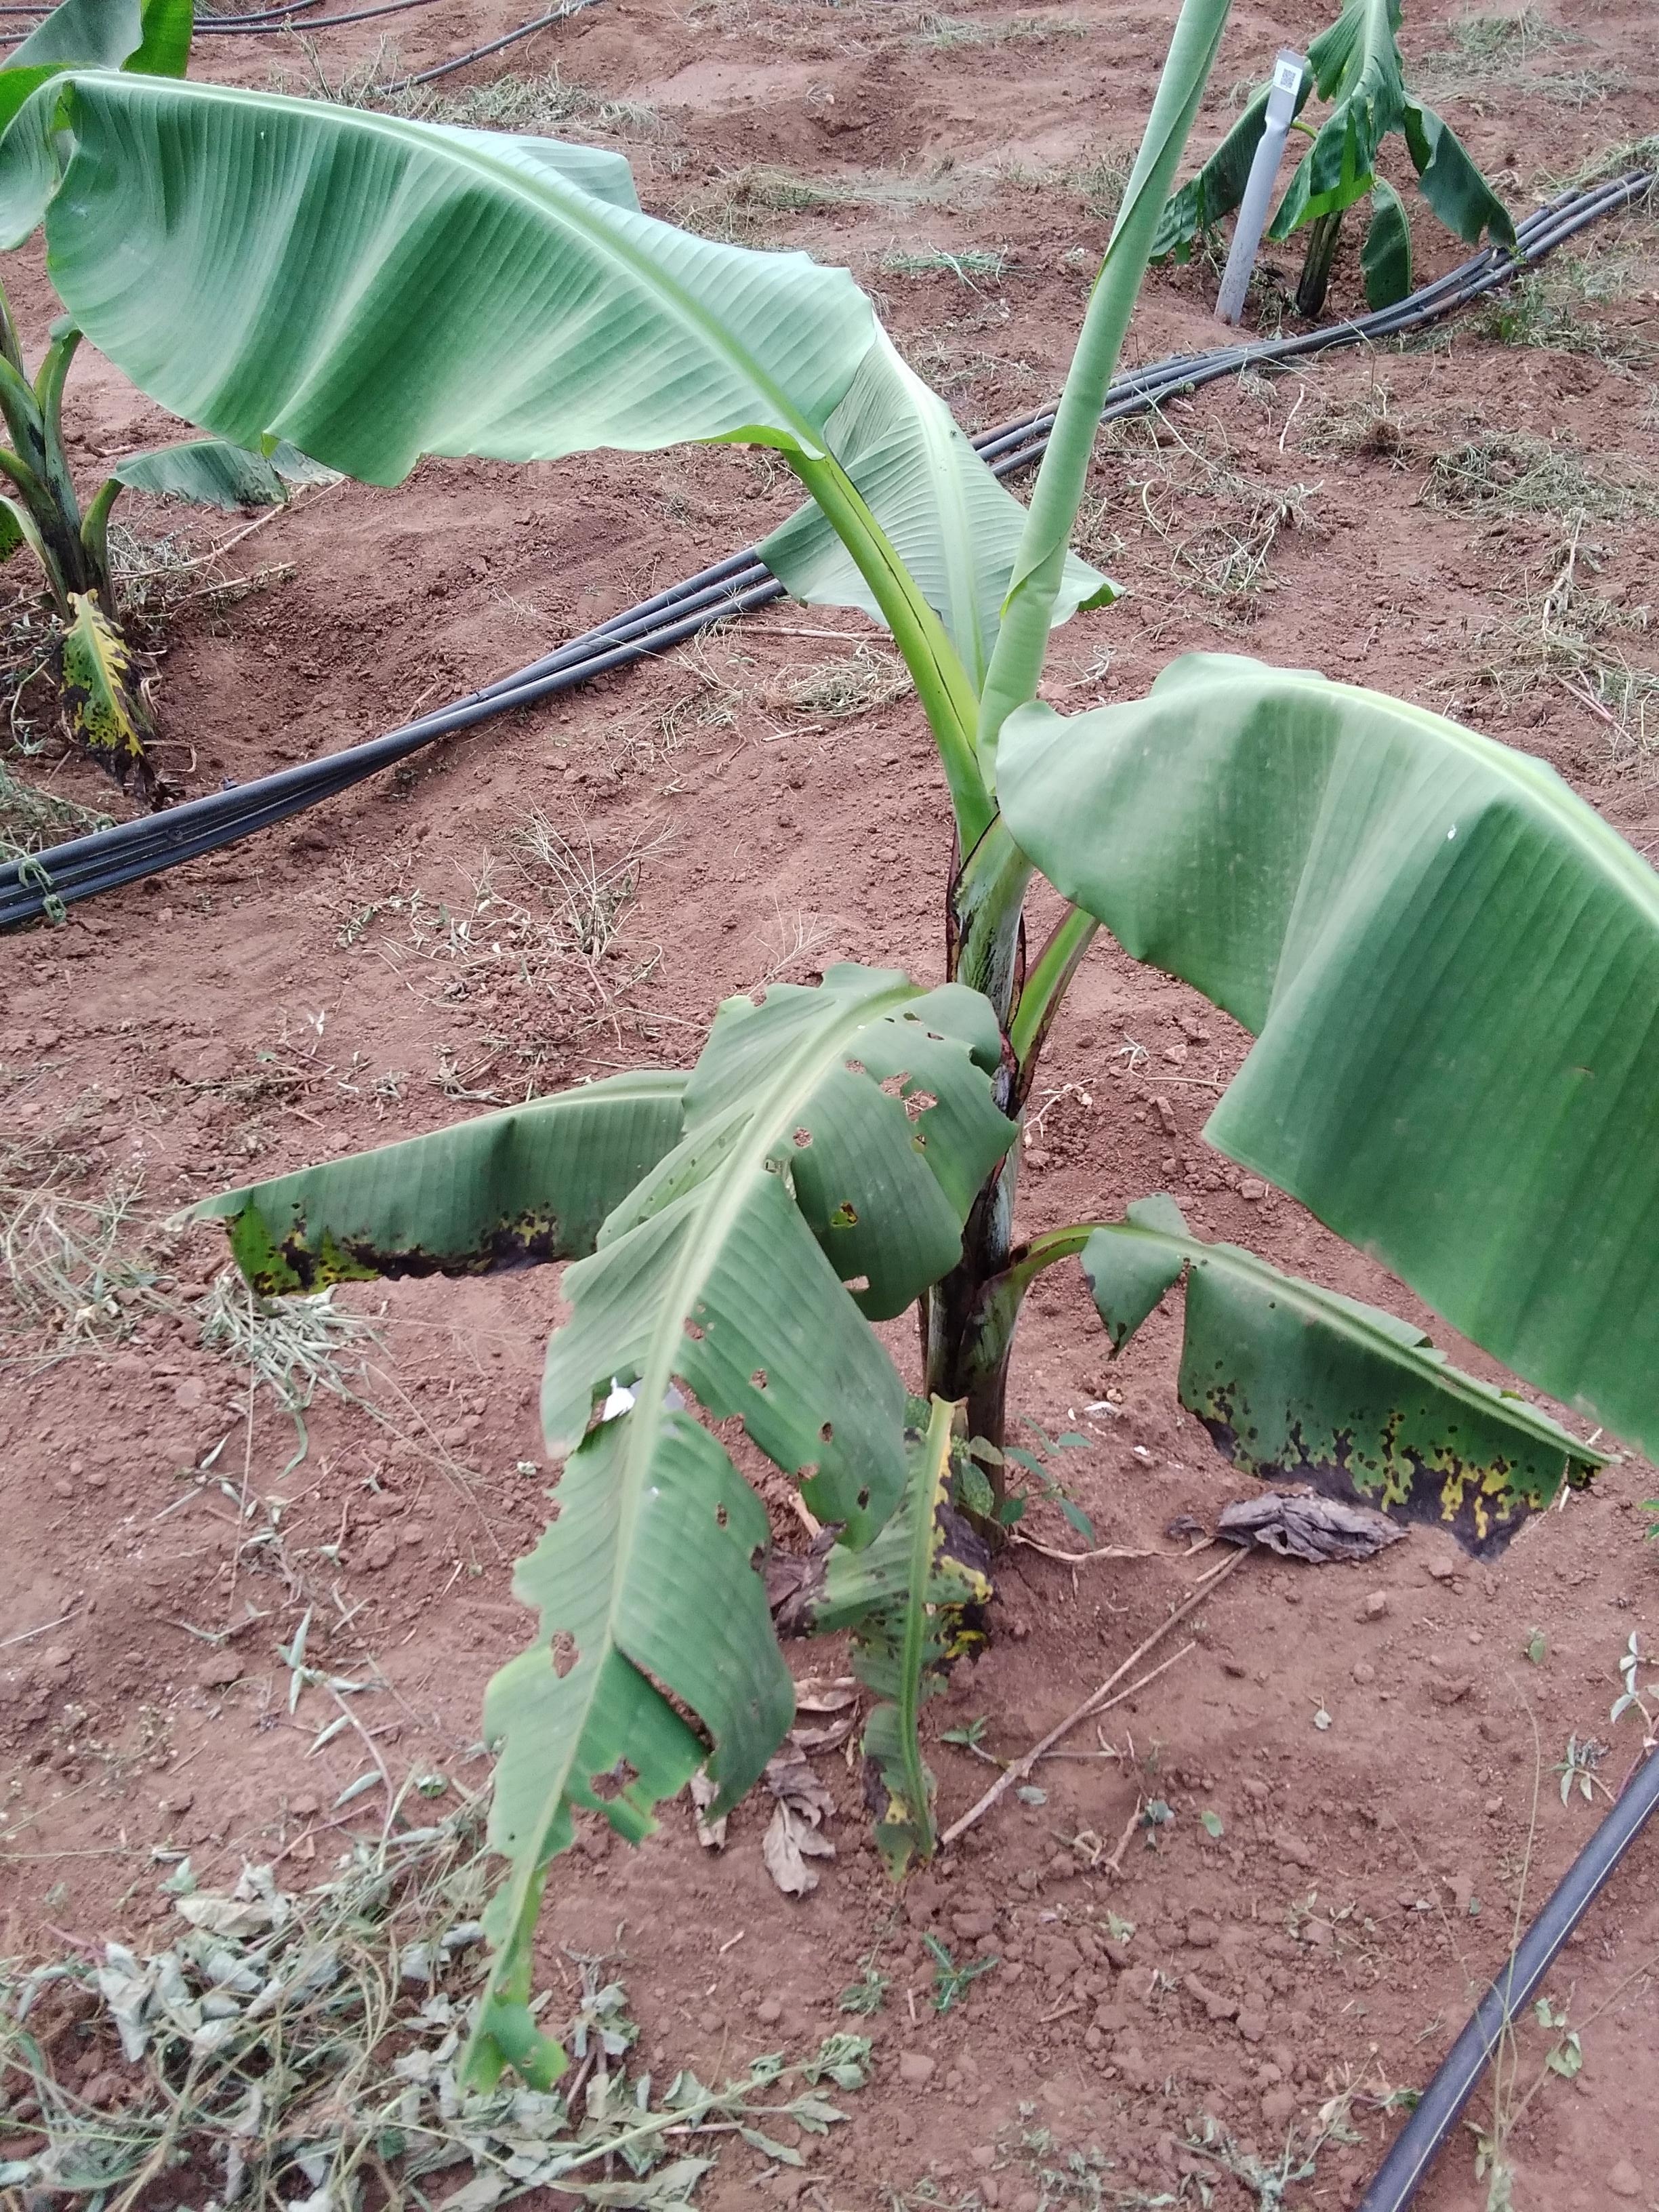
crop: banana
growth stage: vegetative
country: Uganda
